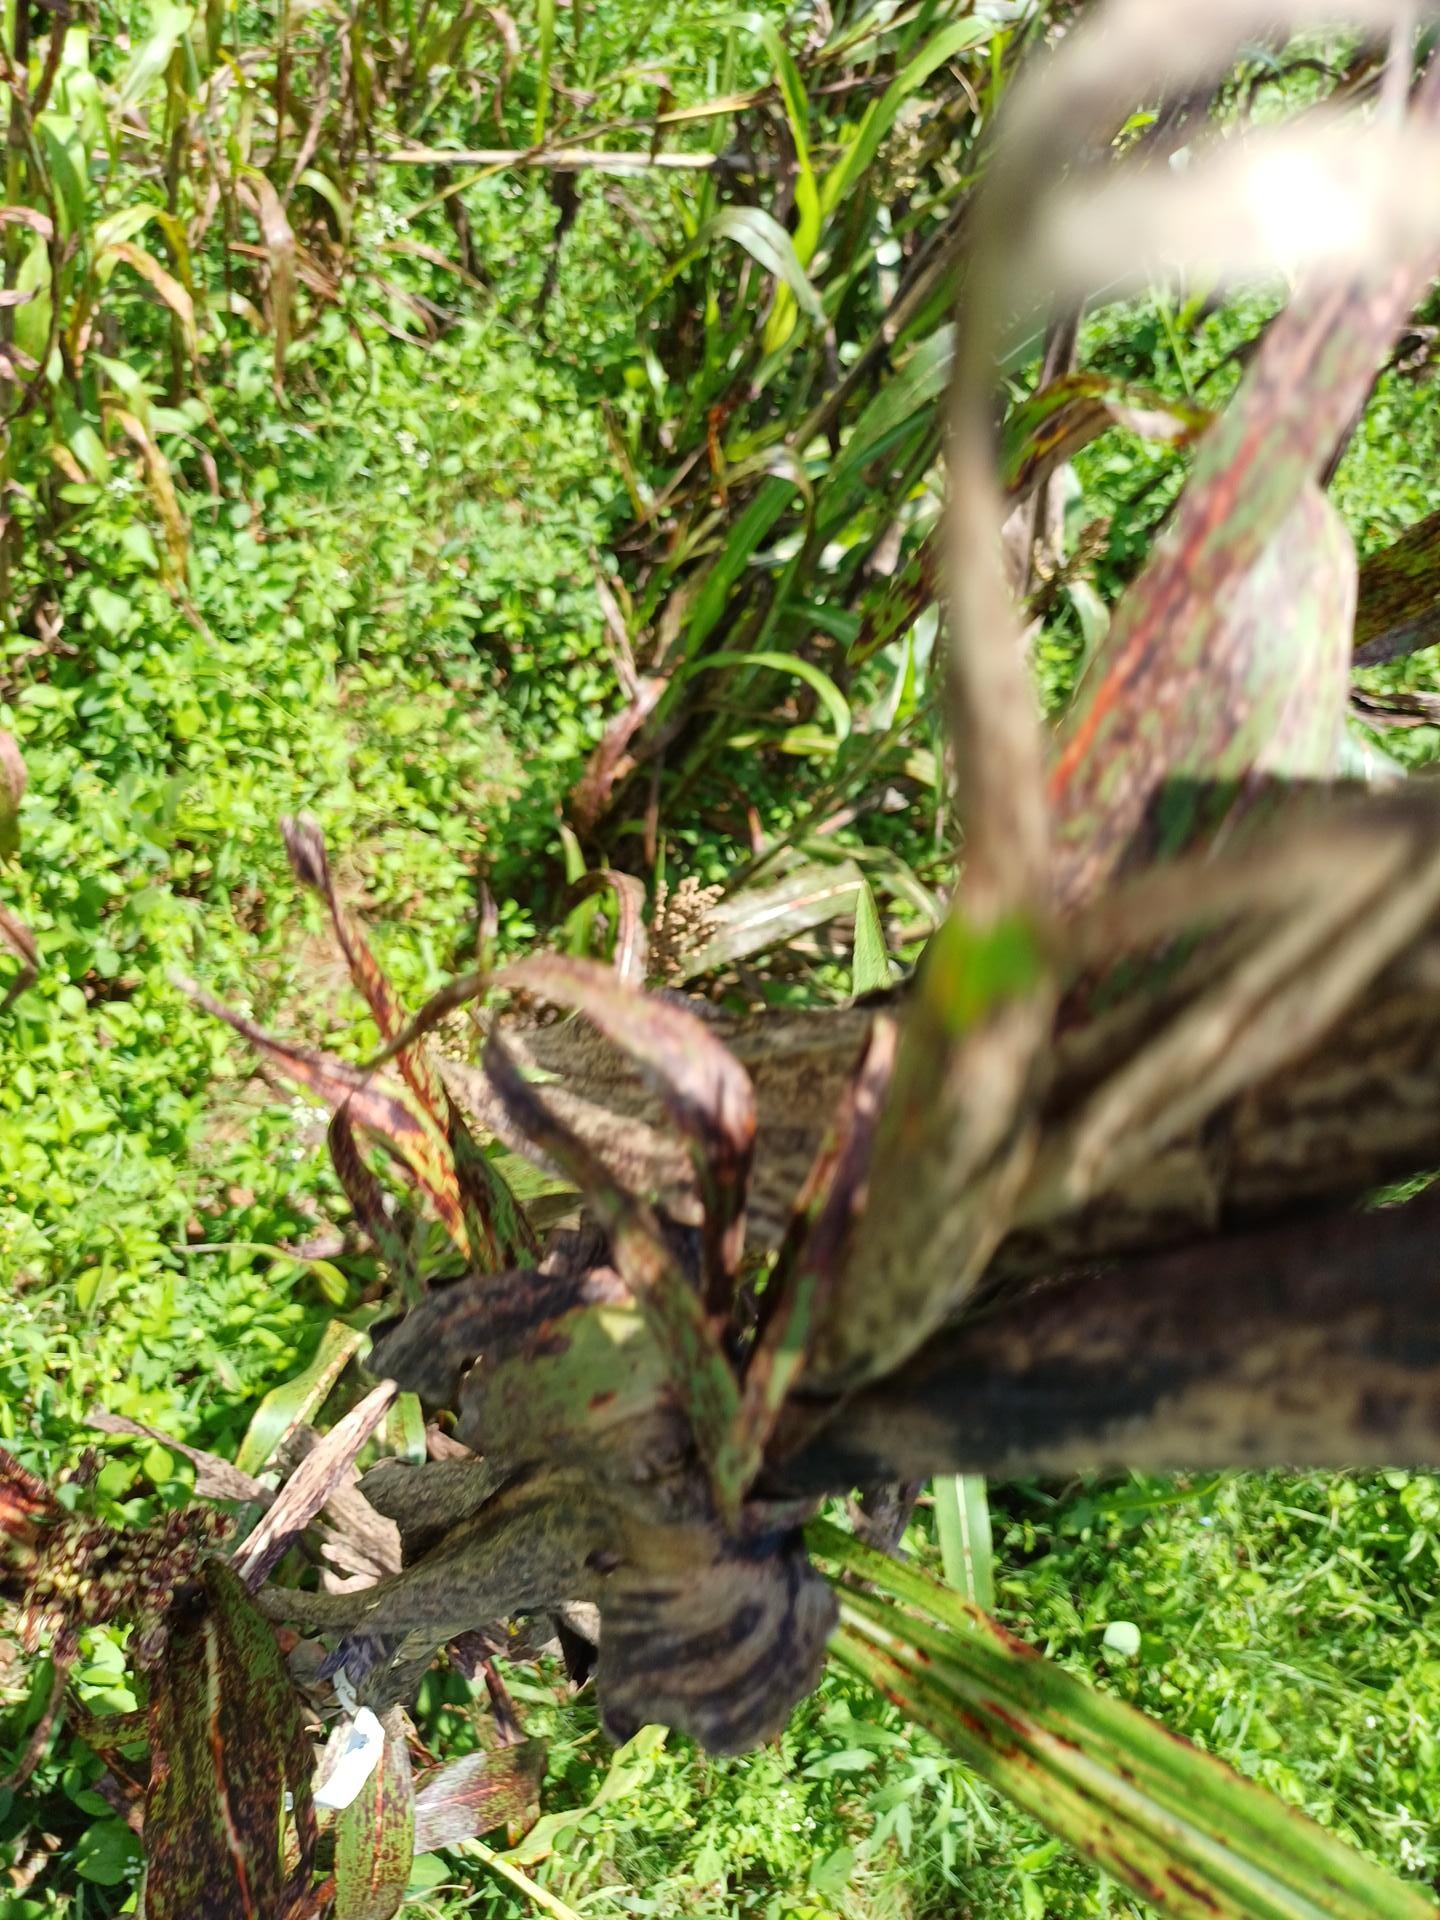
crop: sorghum
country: Kenya
